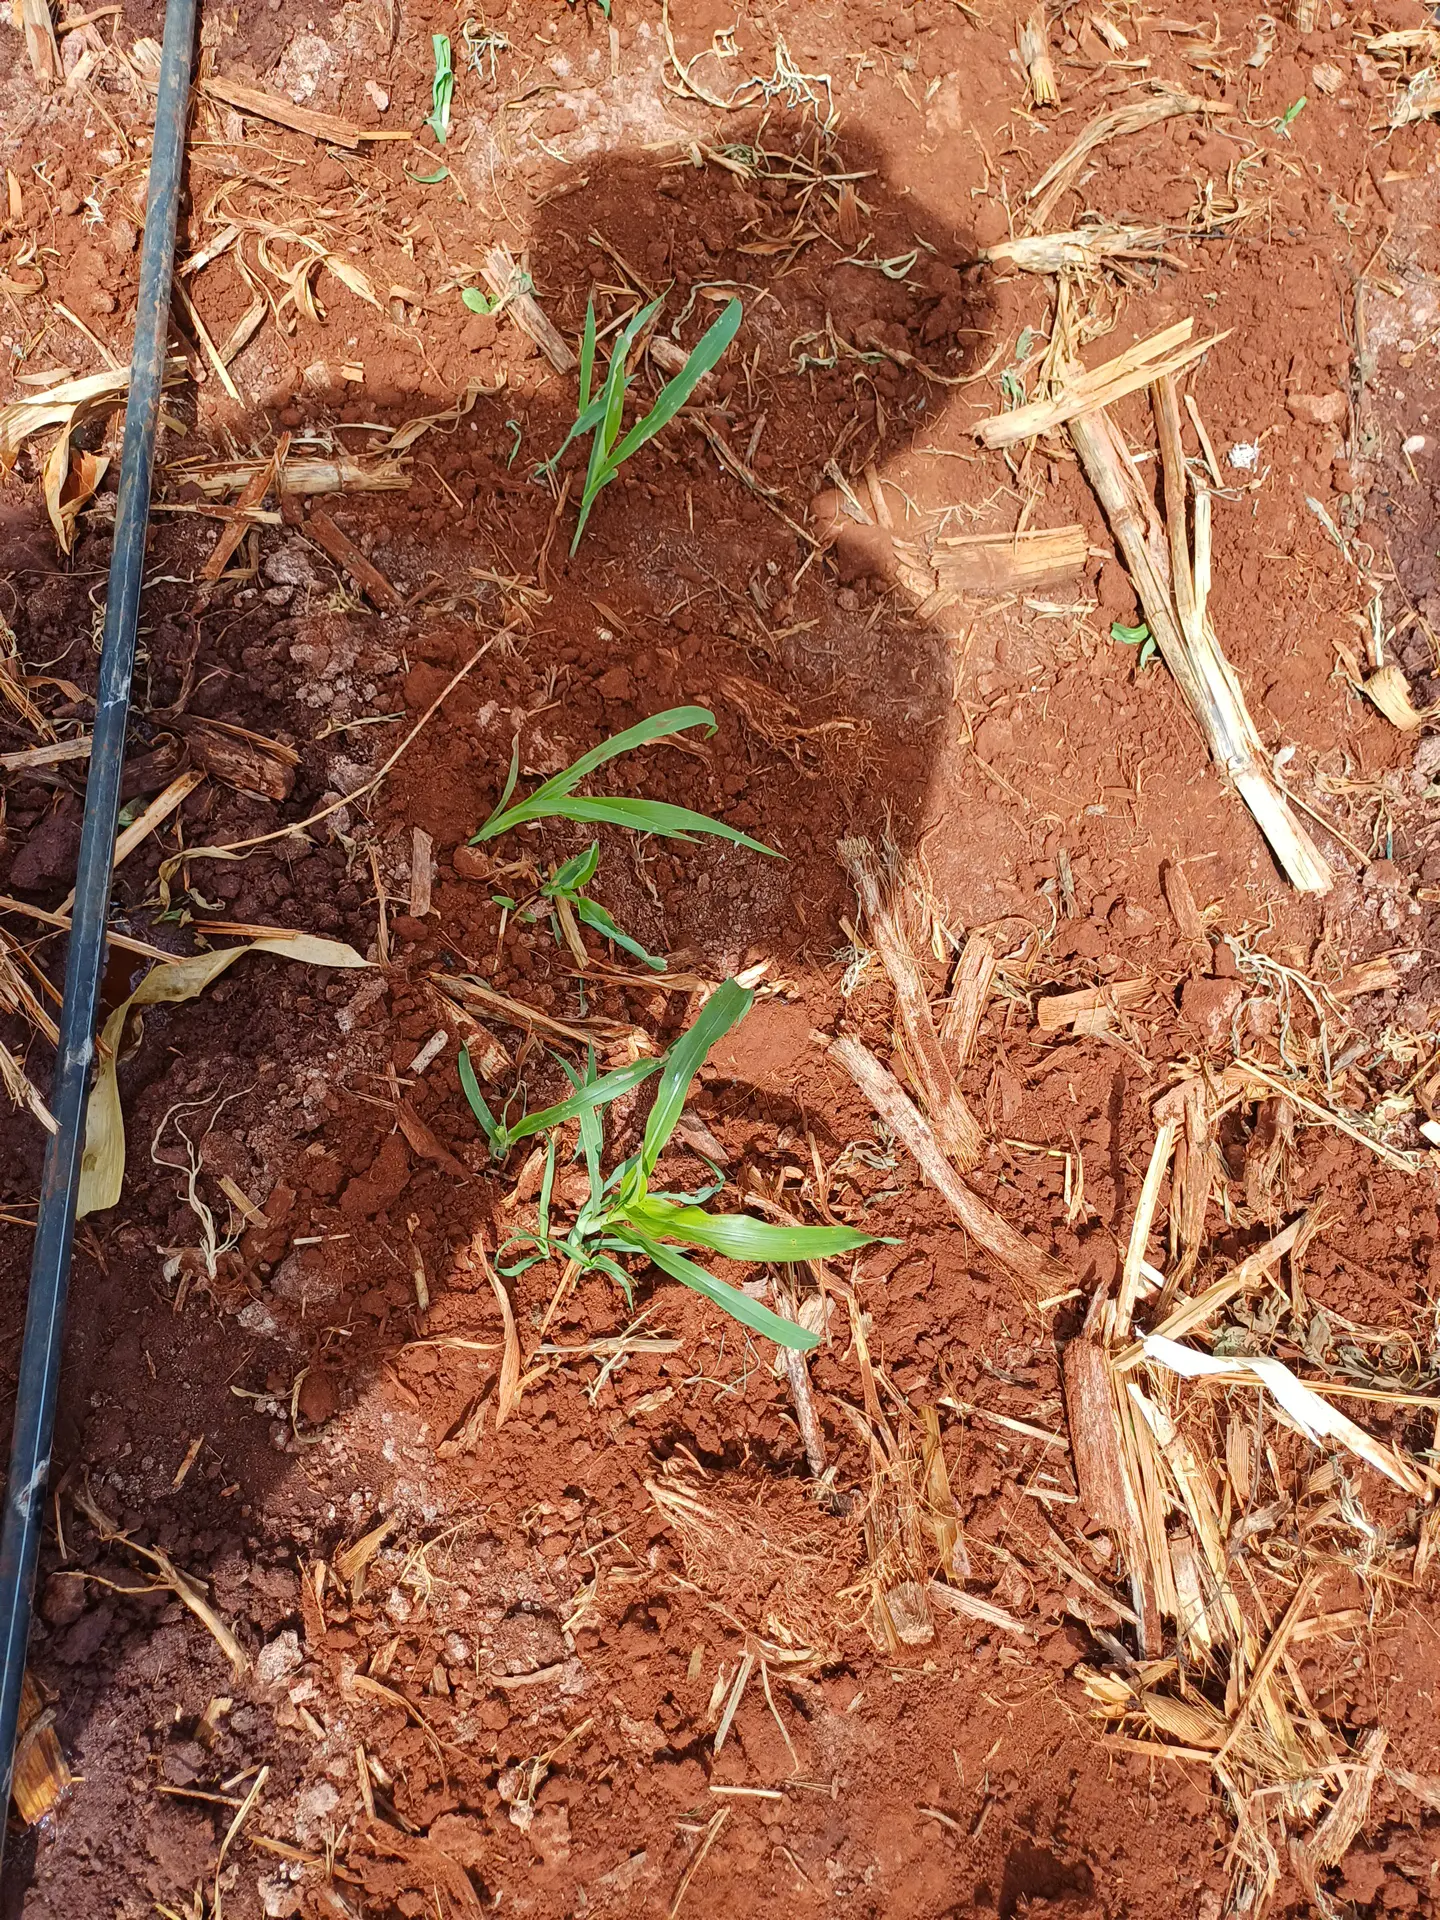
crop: sorghum
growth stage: vegetative
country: Kenya
